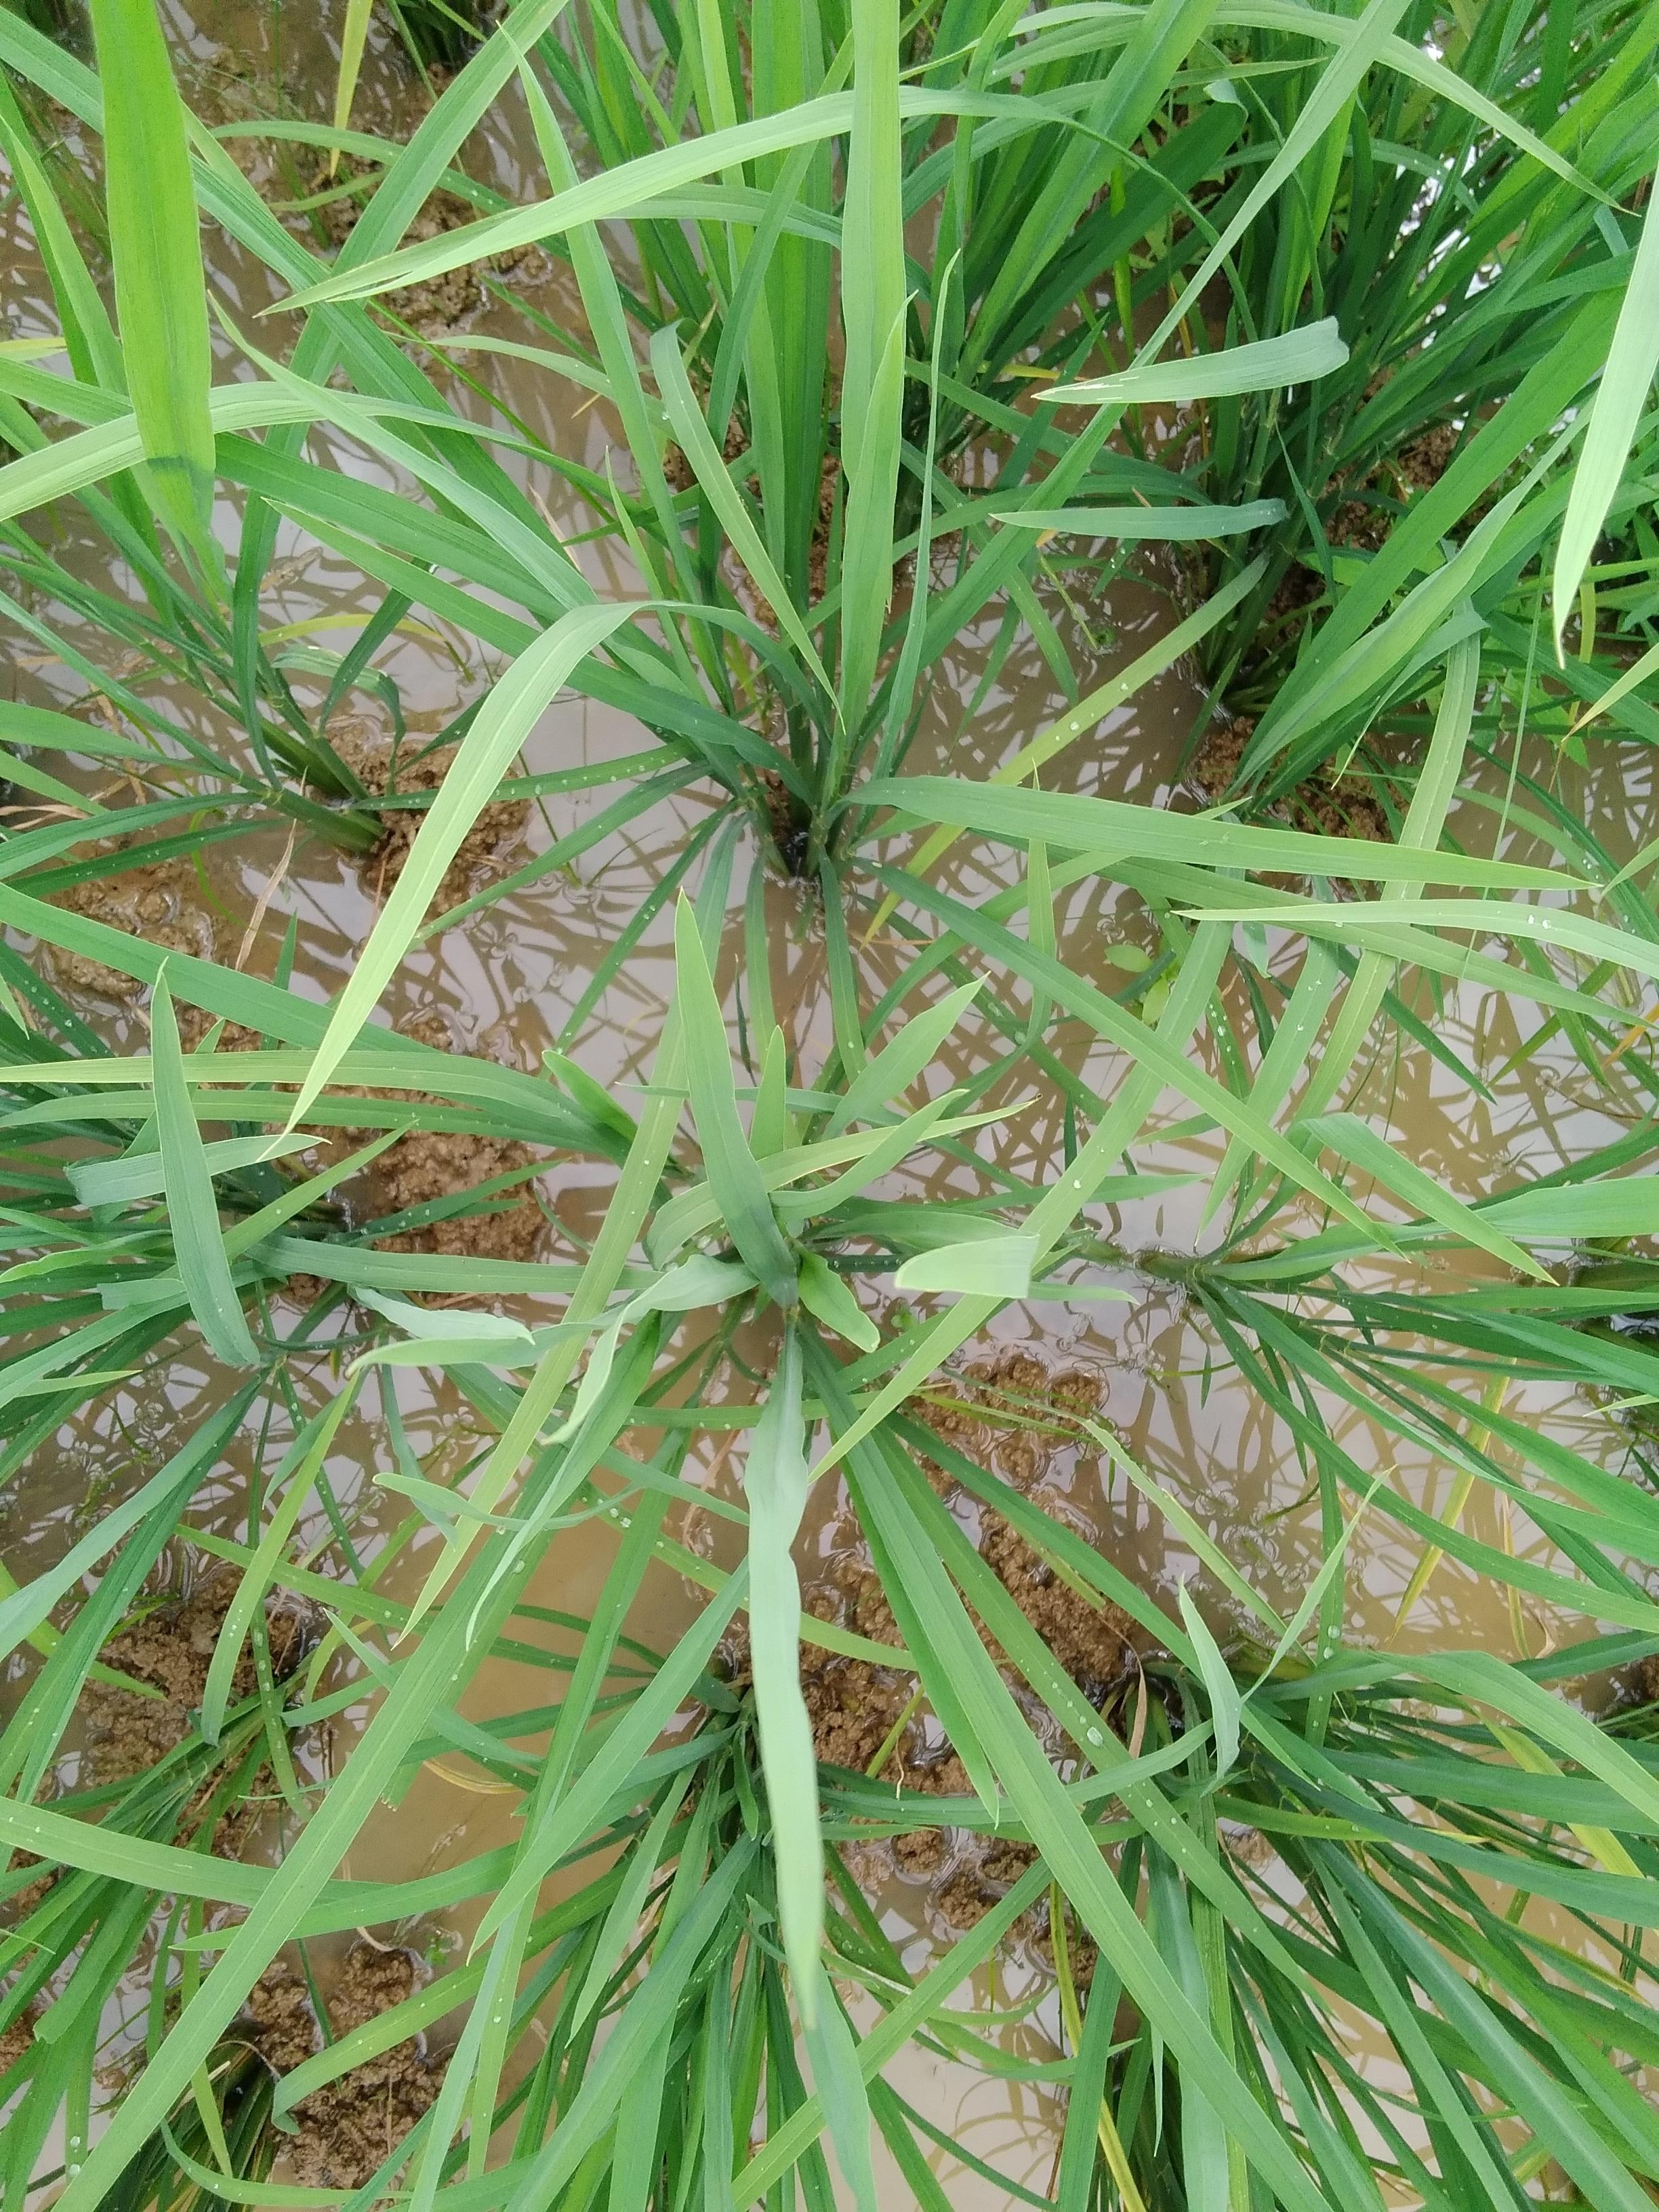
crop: rice
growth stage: vegetative
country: Nigeria
